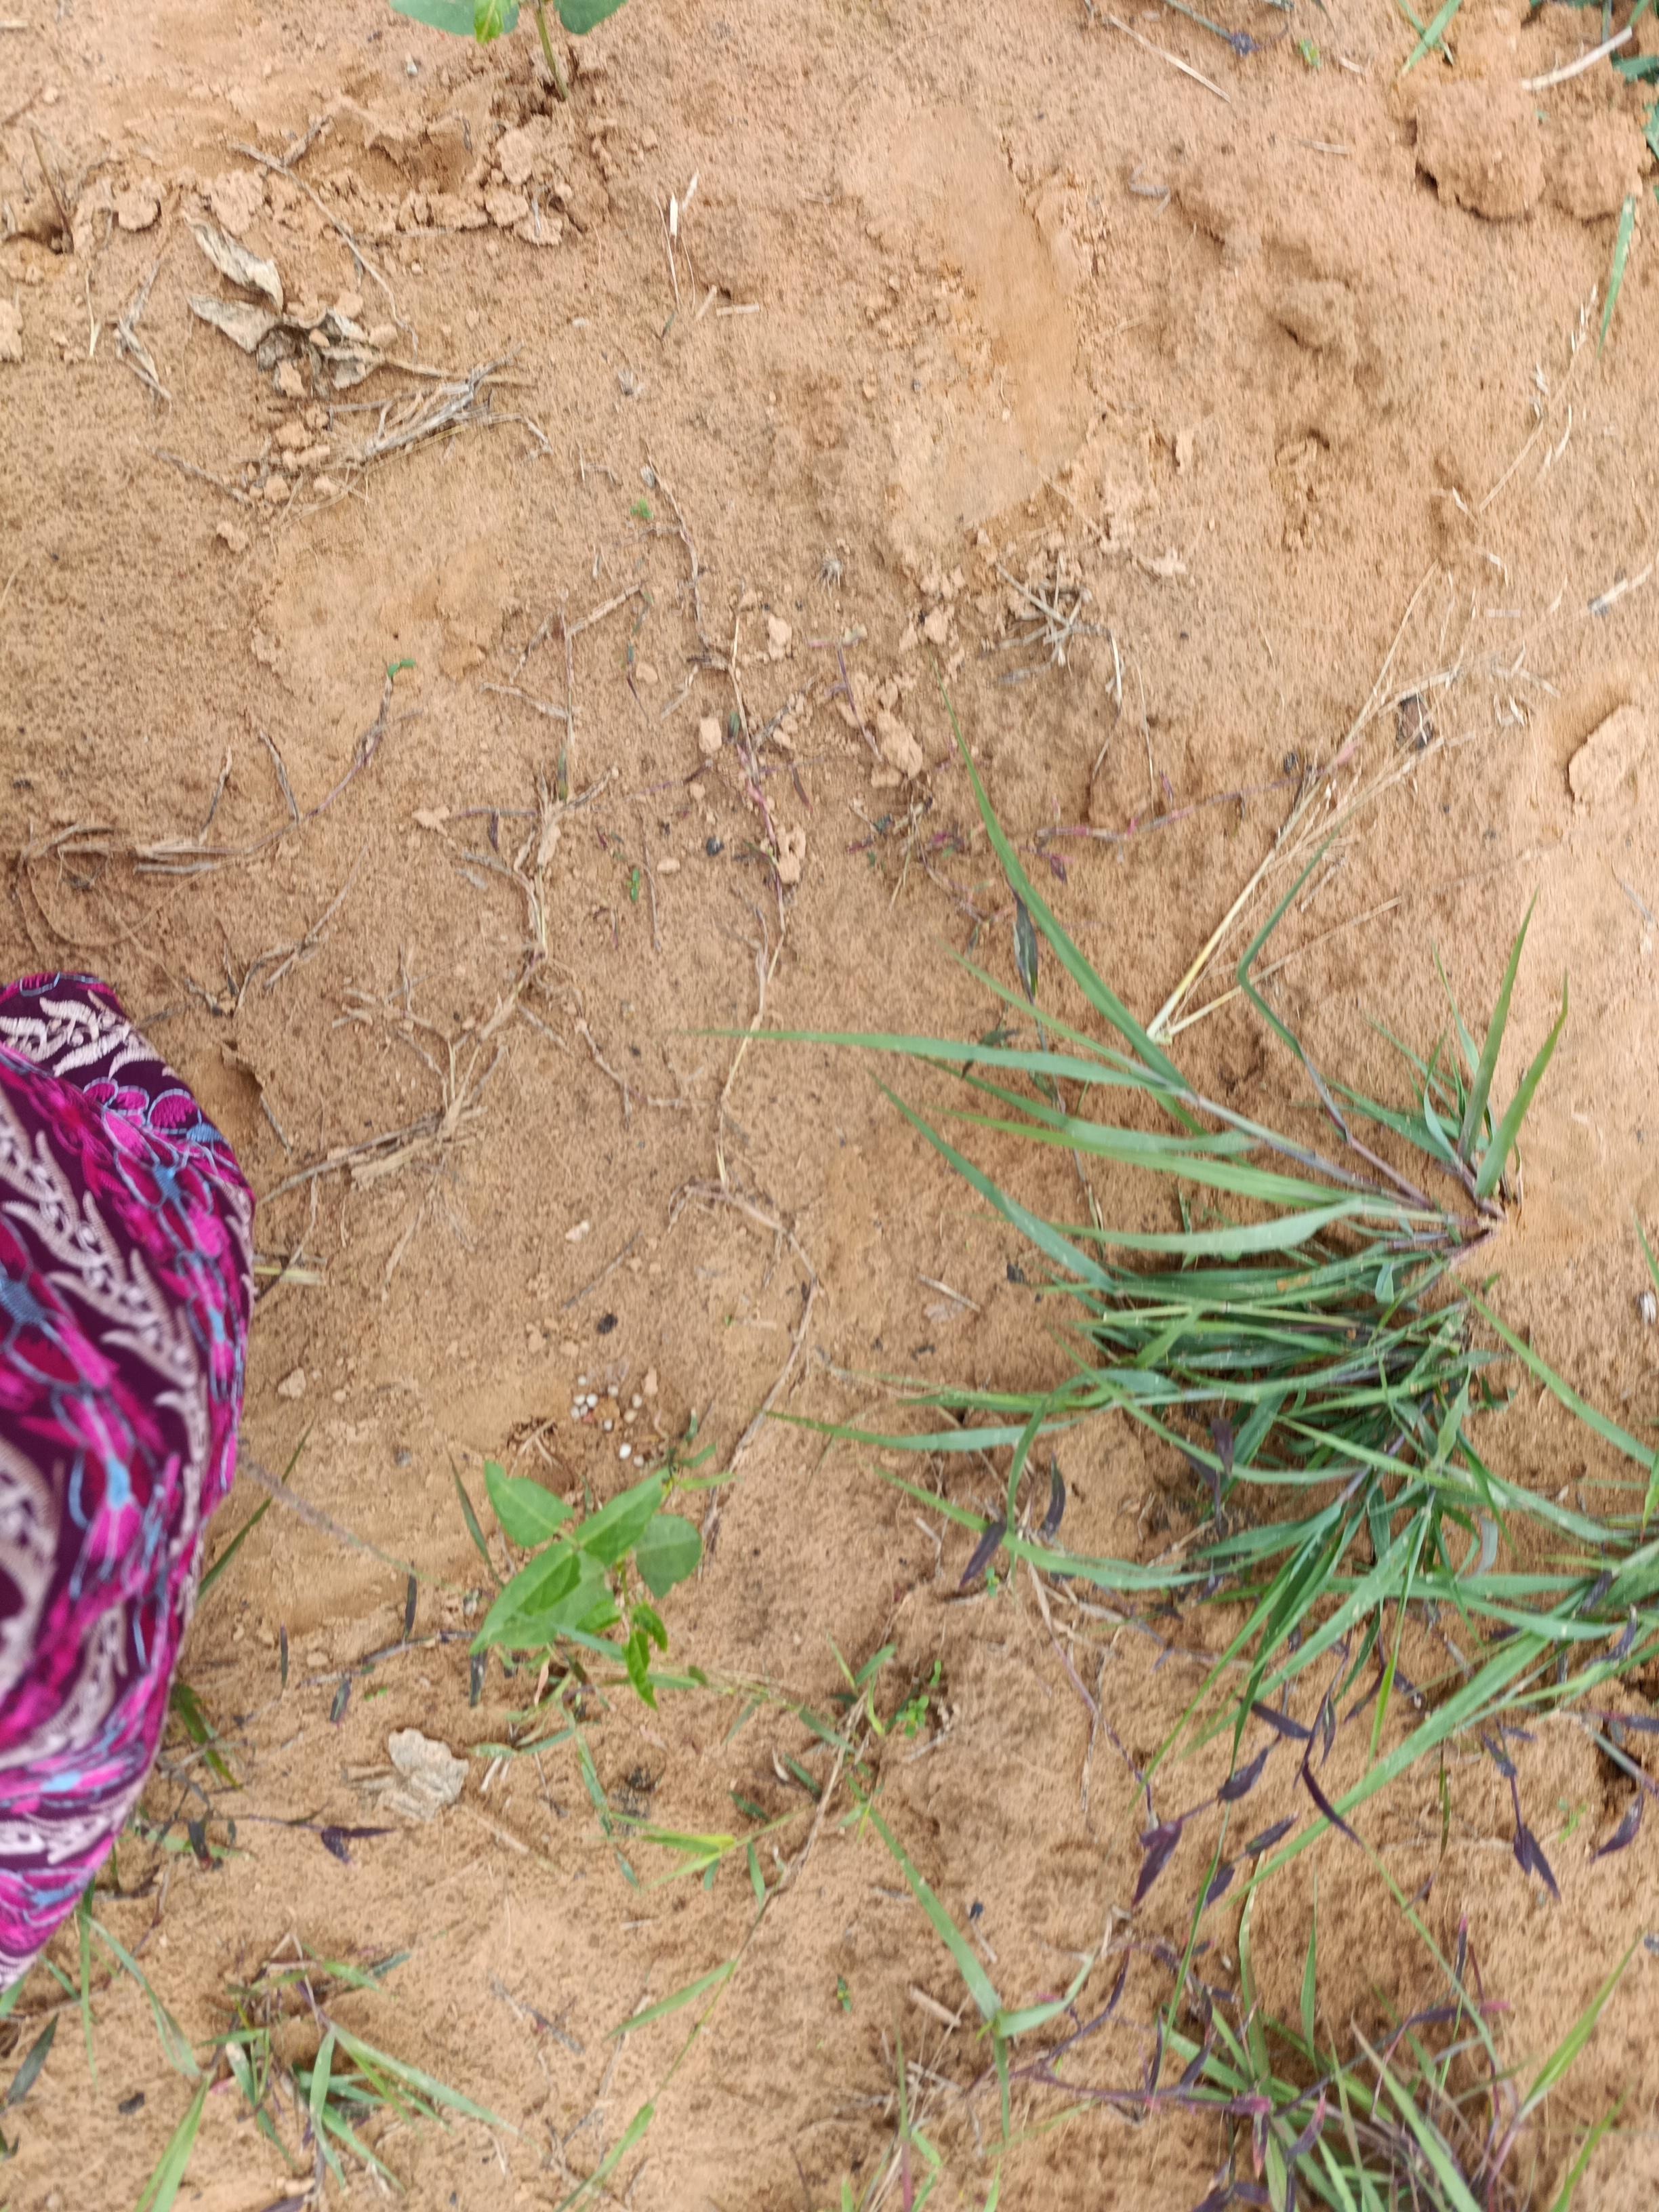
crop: cowpea
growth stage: emergence
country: Nigeria
